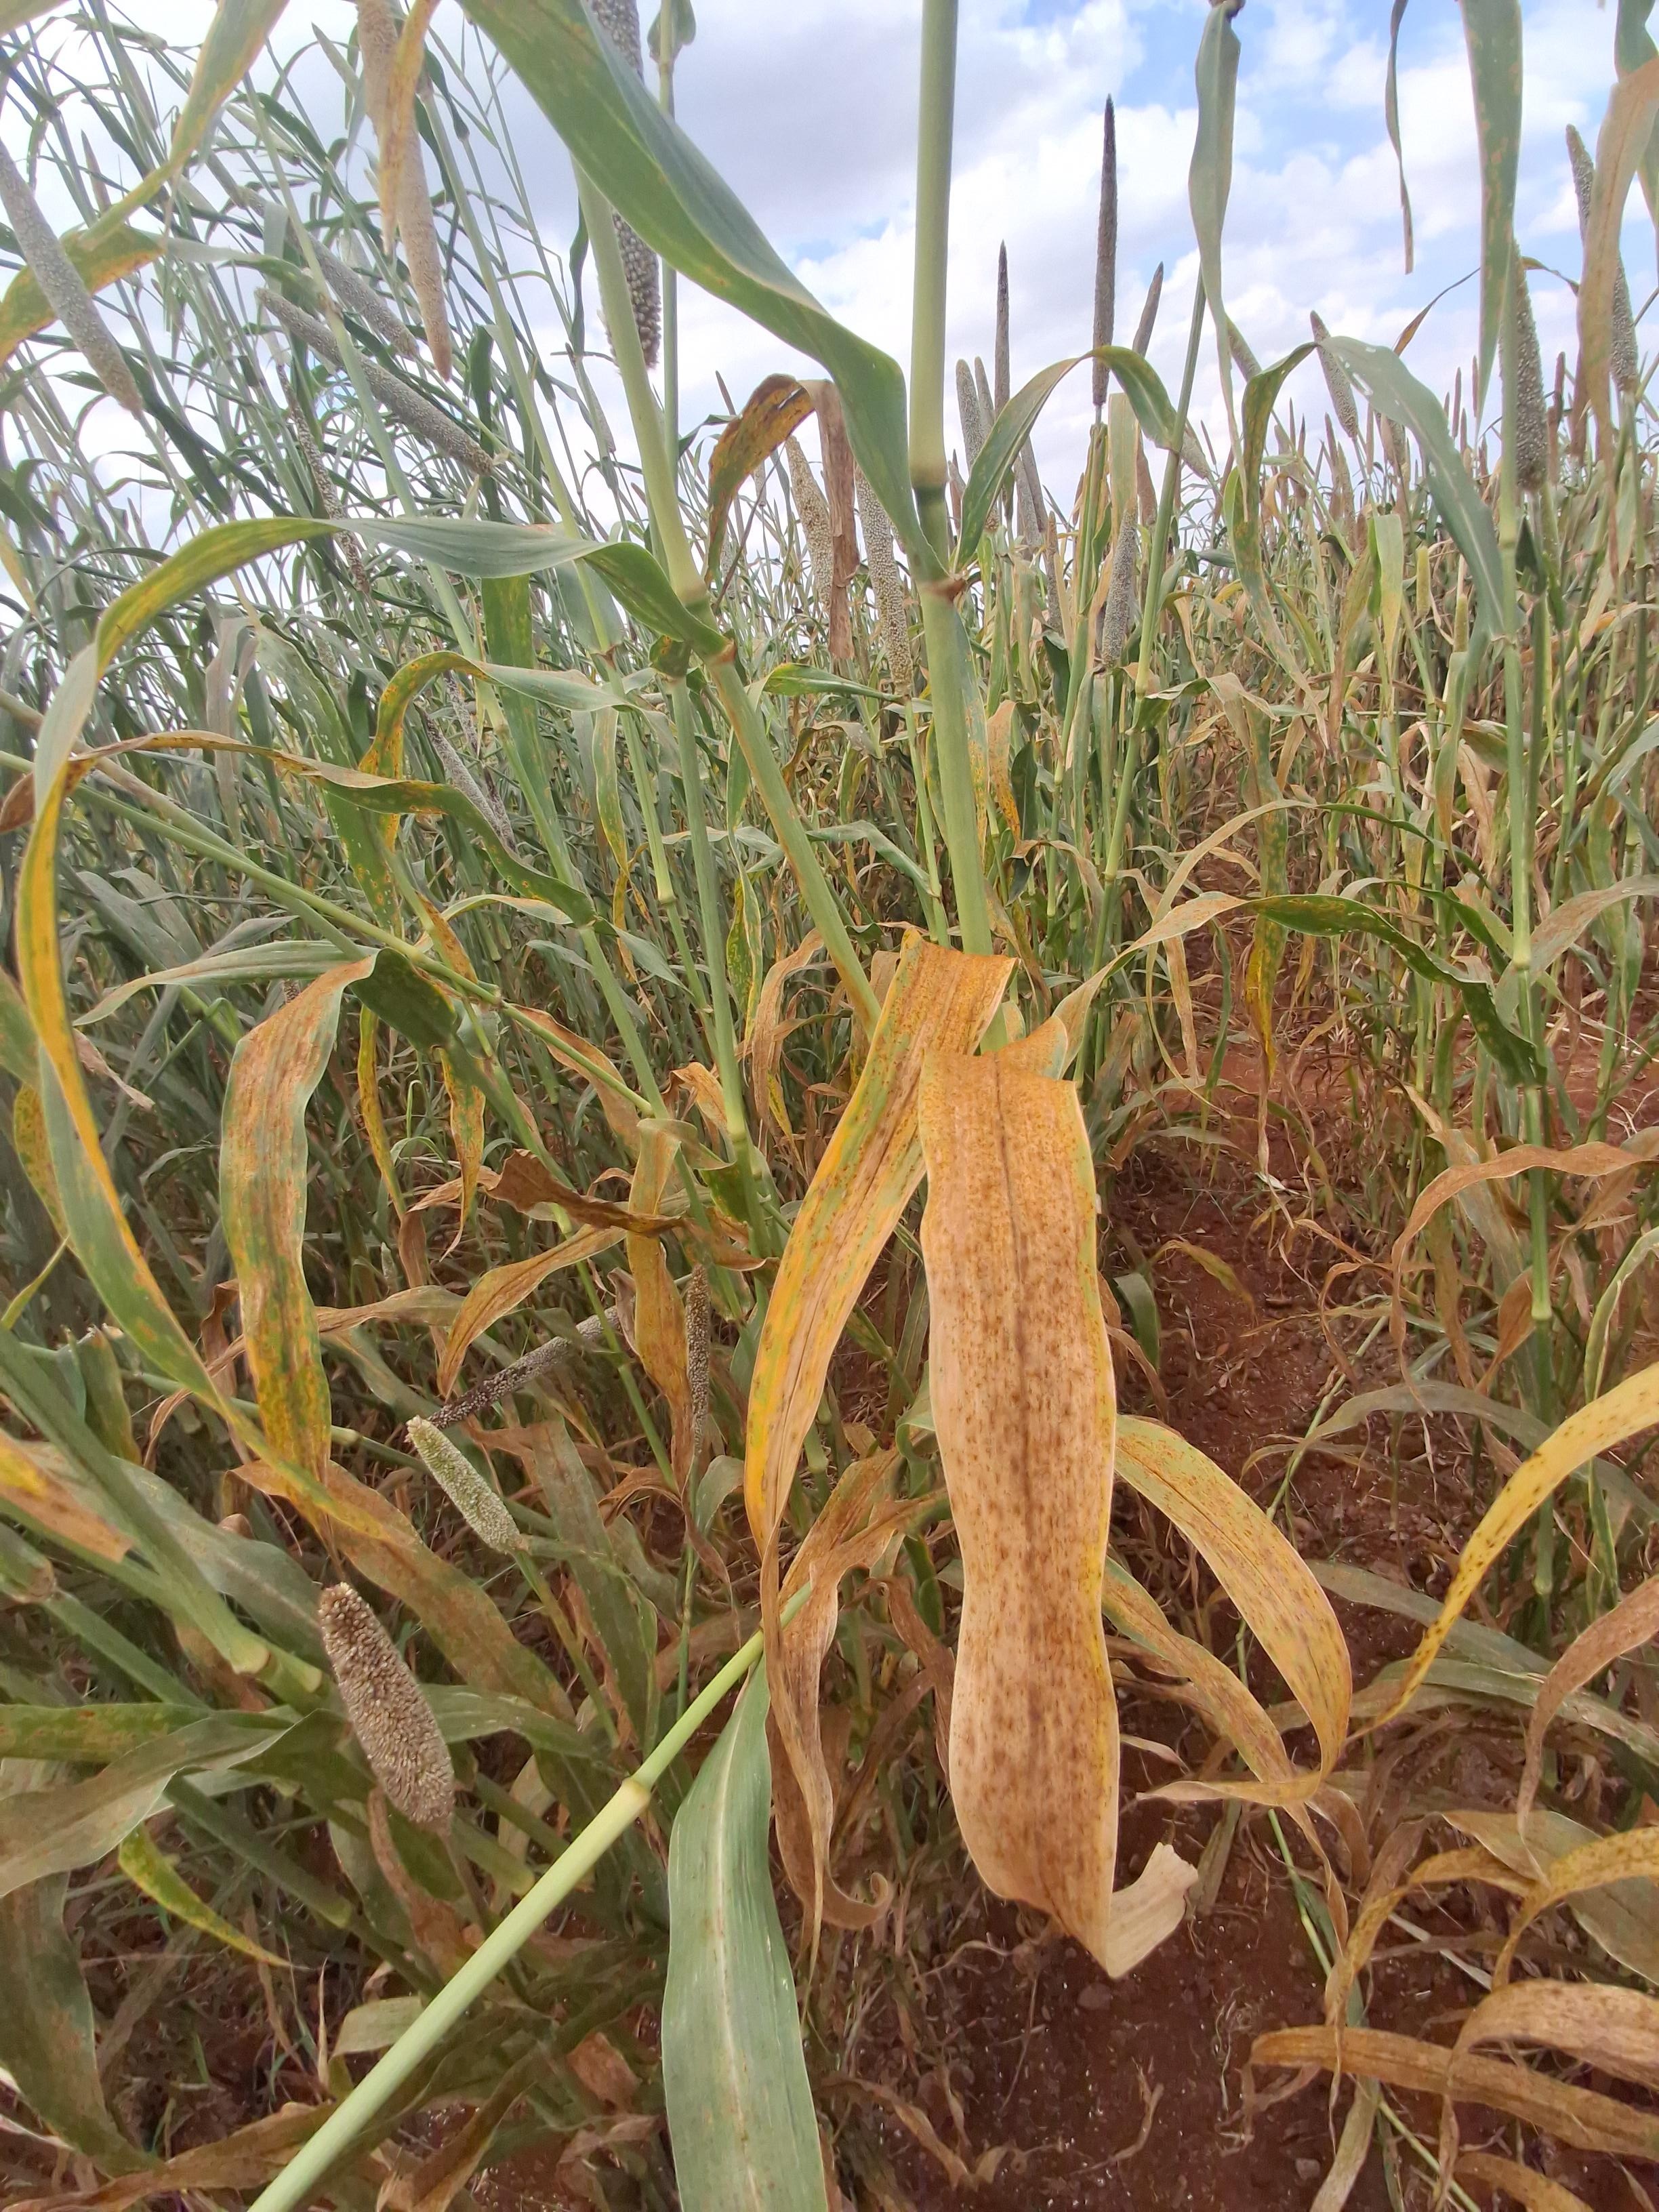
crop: pearl millet
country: Kenya
